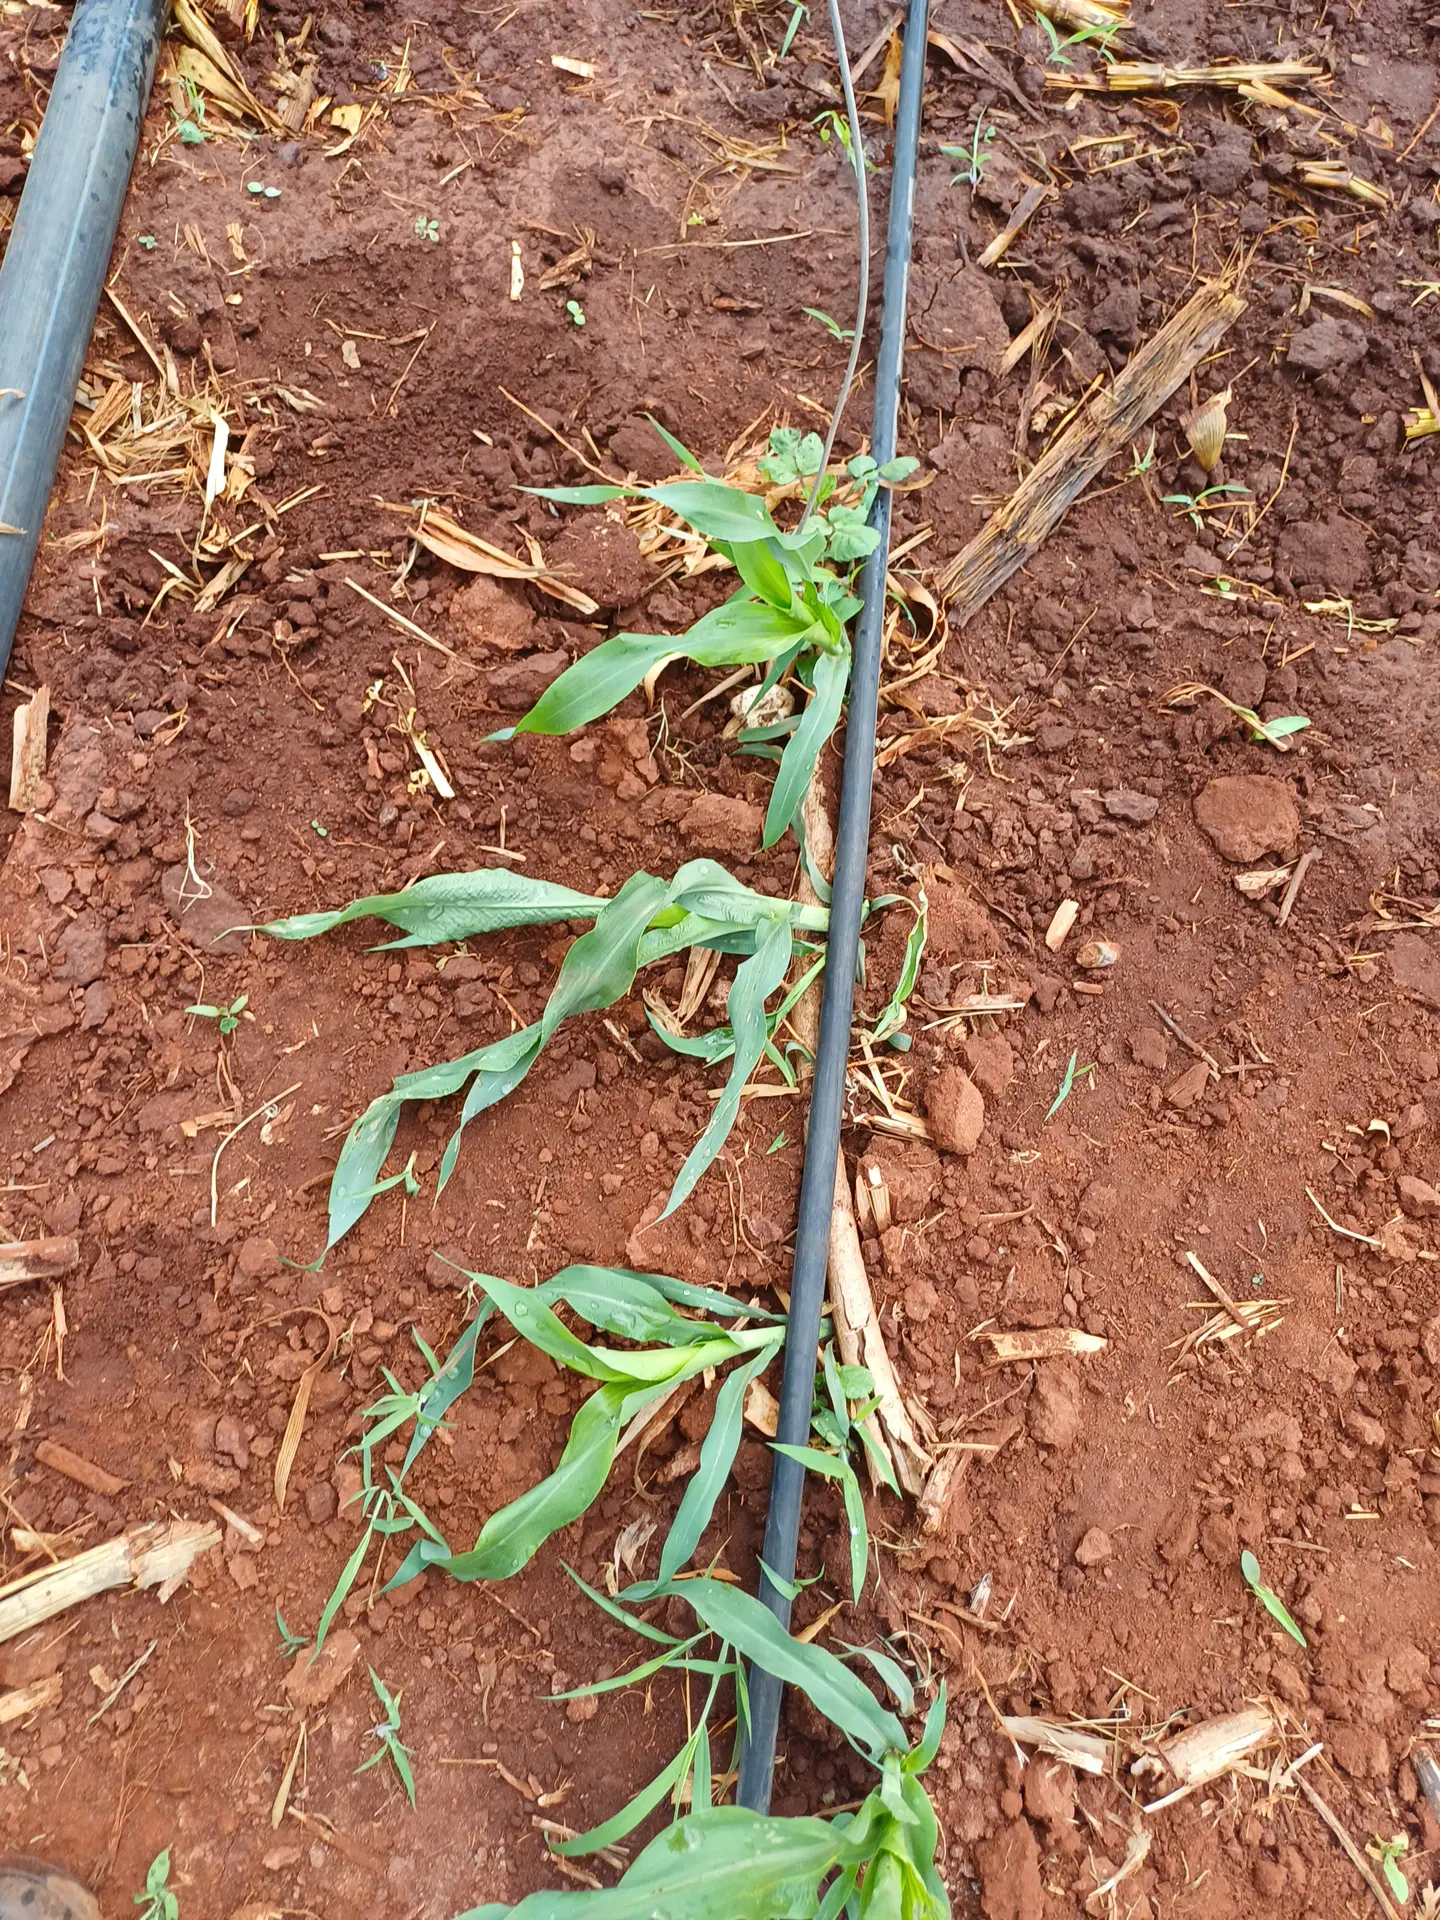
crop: sorghum
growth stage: vegetative
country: Kenya
